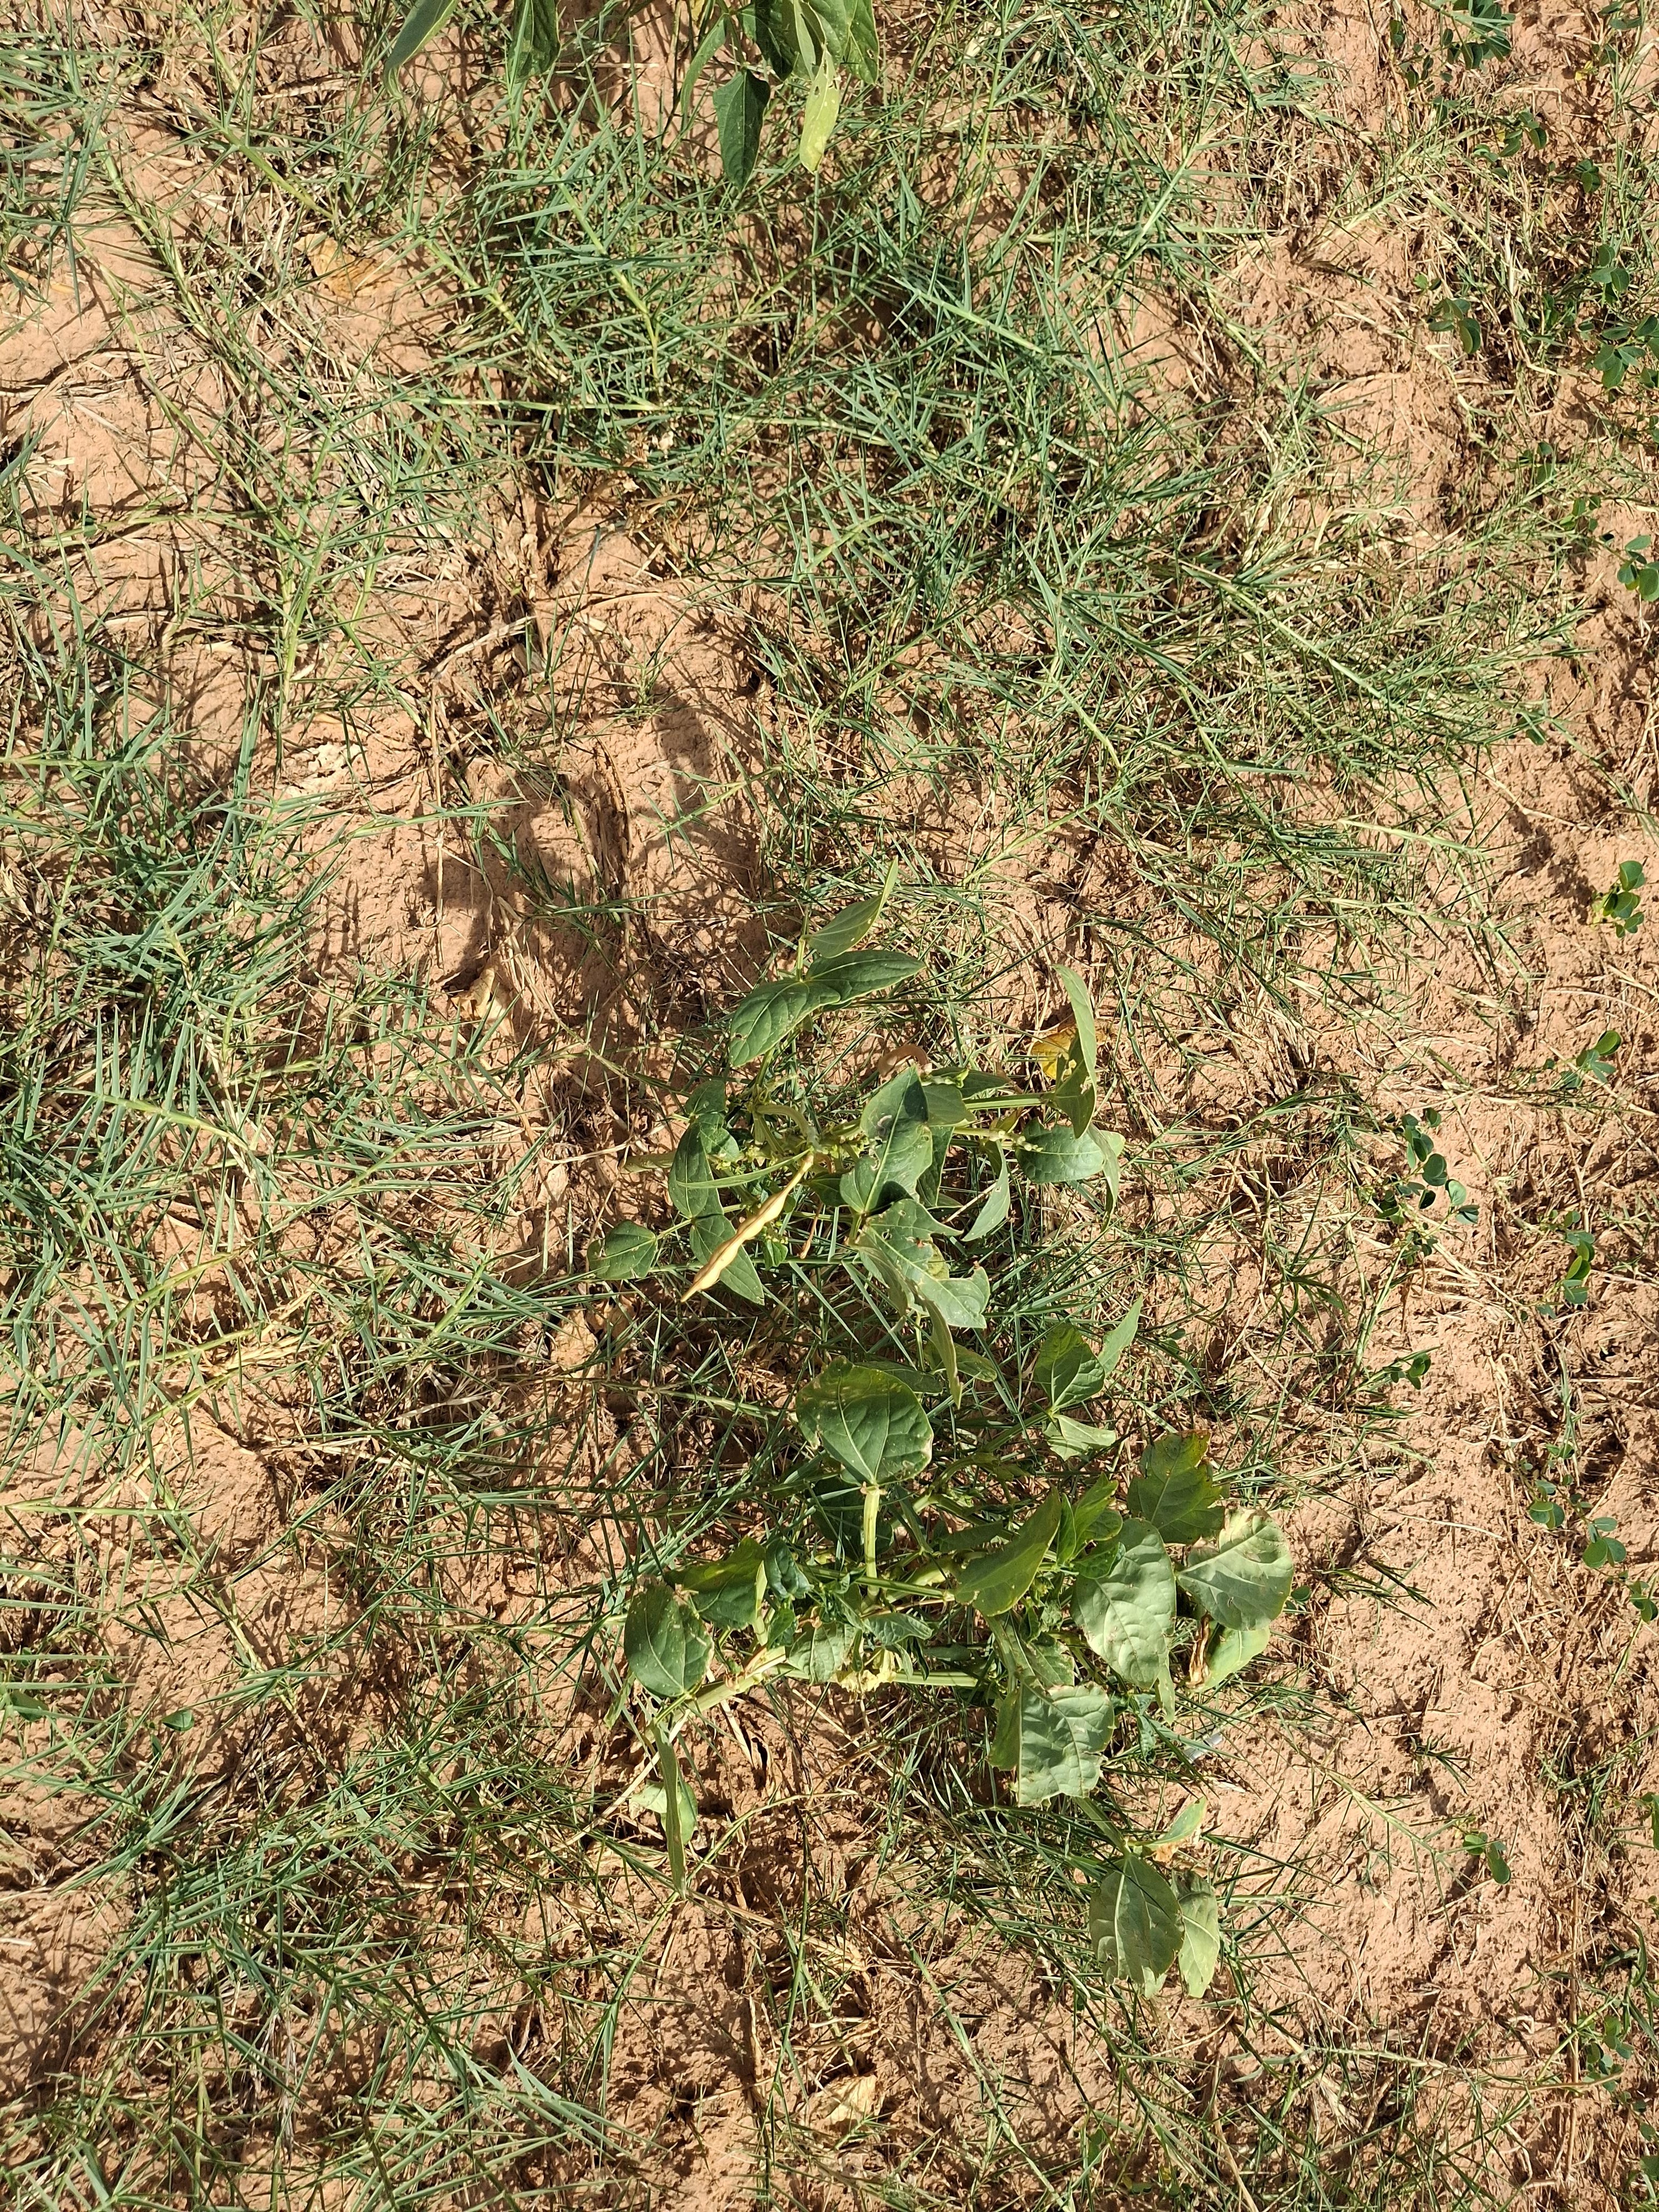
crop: cowpea
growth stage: harvest maturity
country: Nigeria
